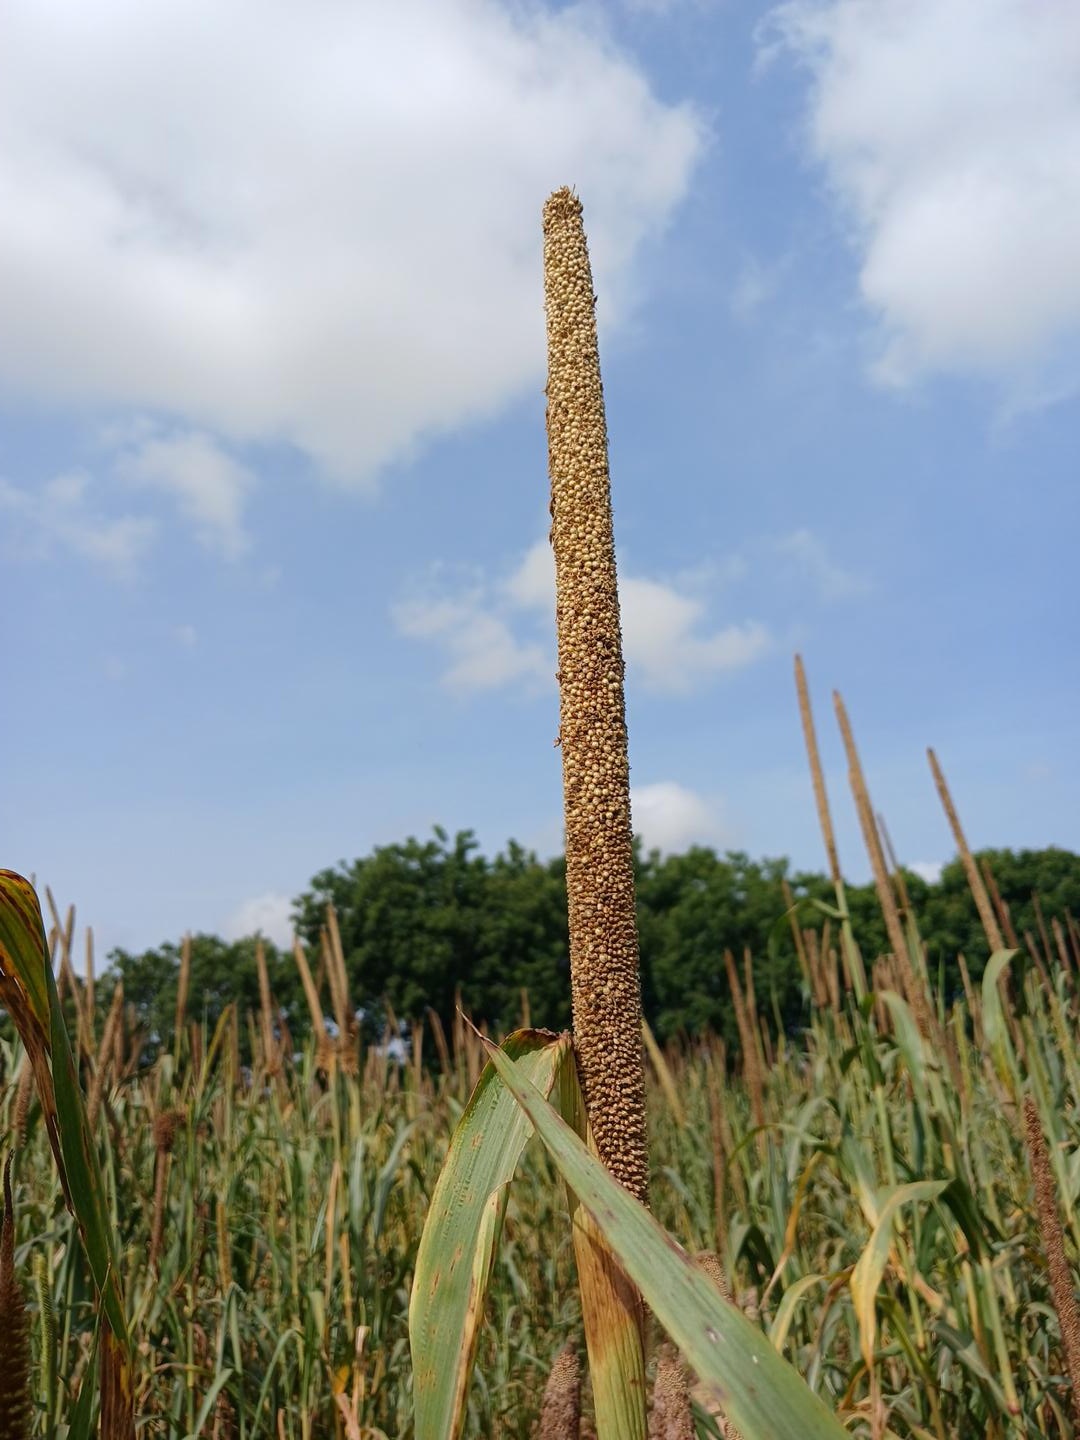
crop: pearl millet
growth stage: maturity
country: Senegal
